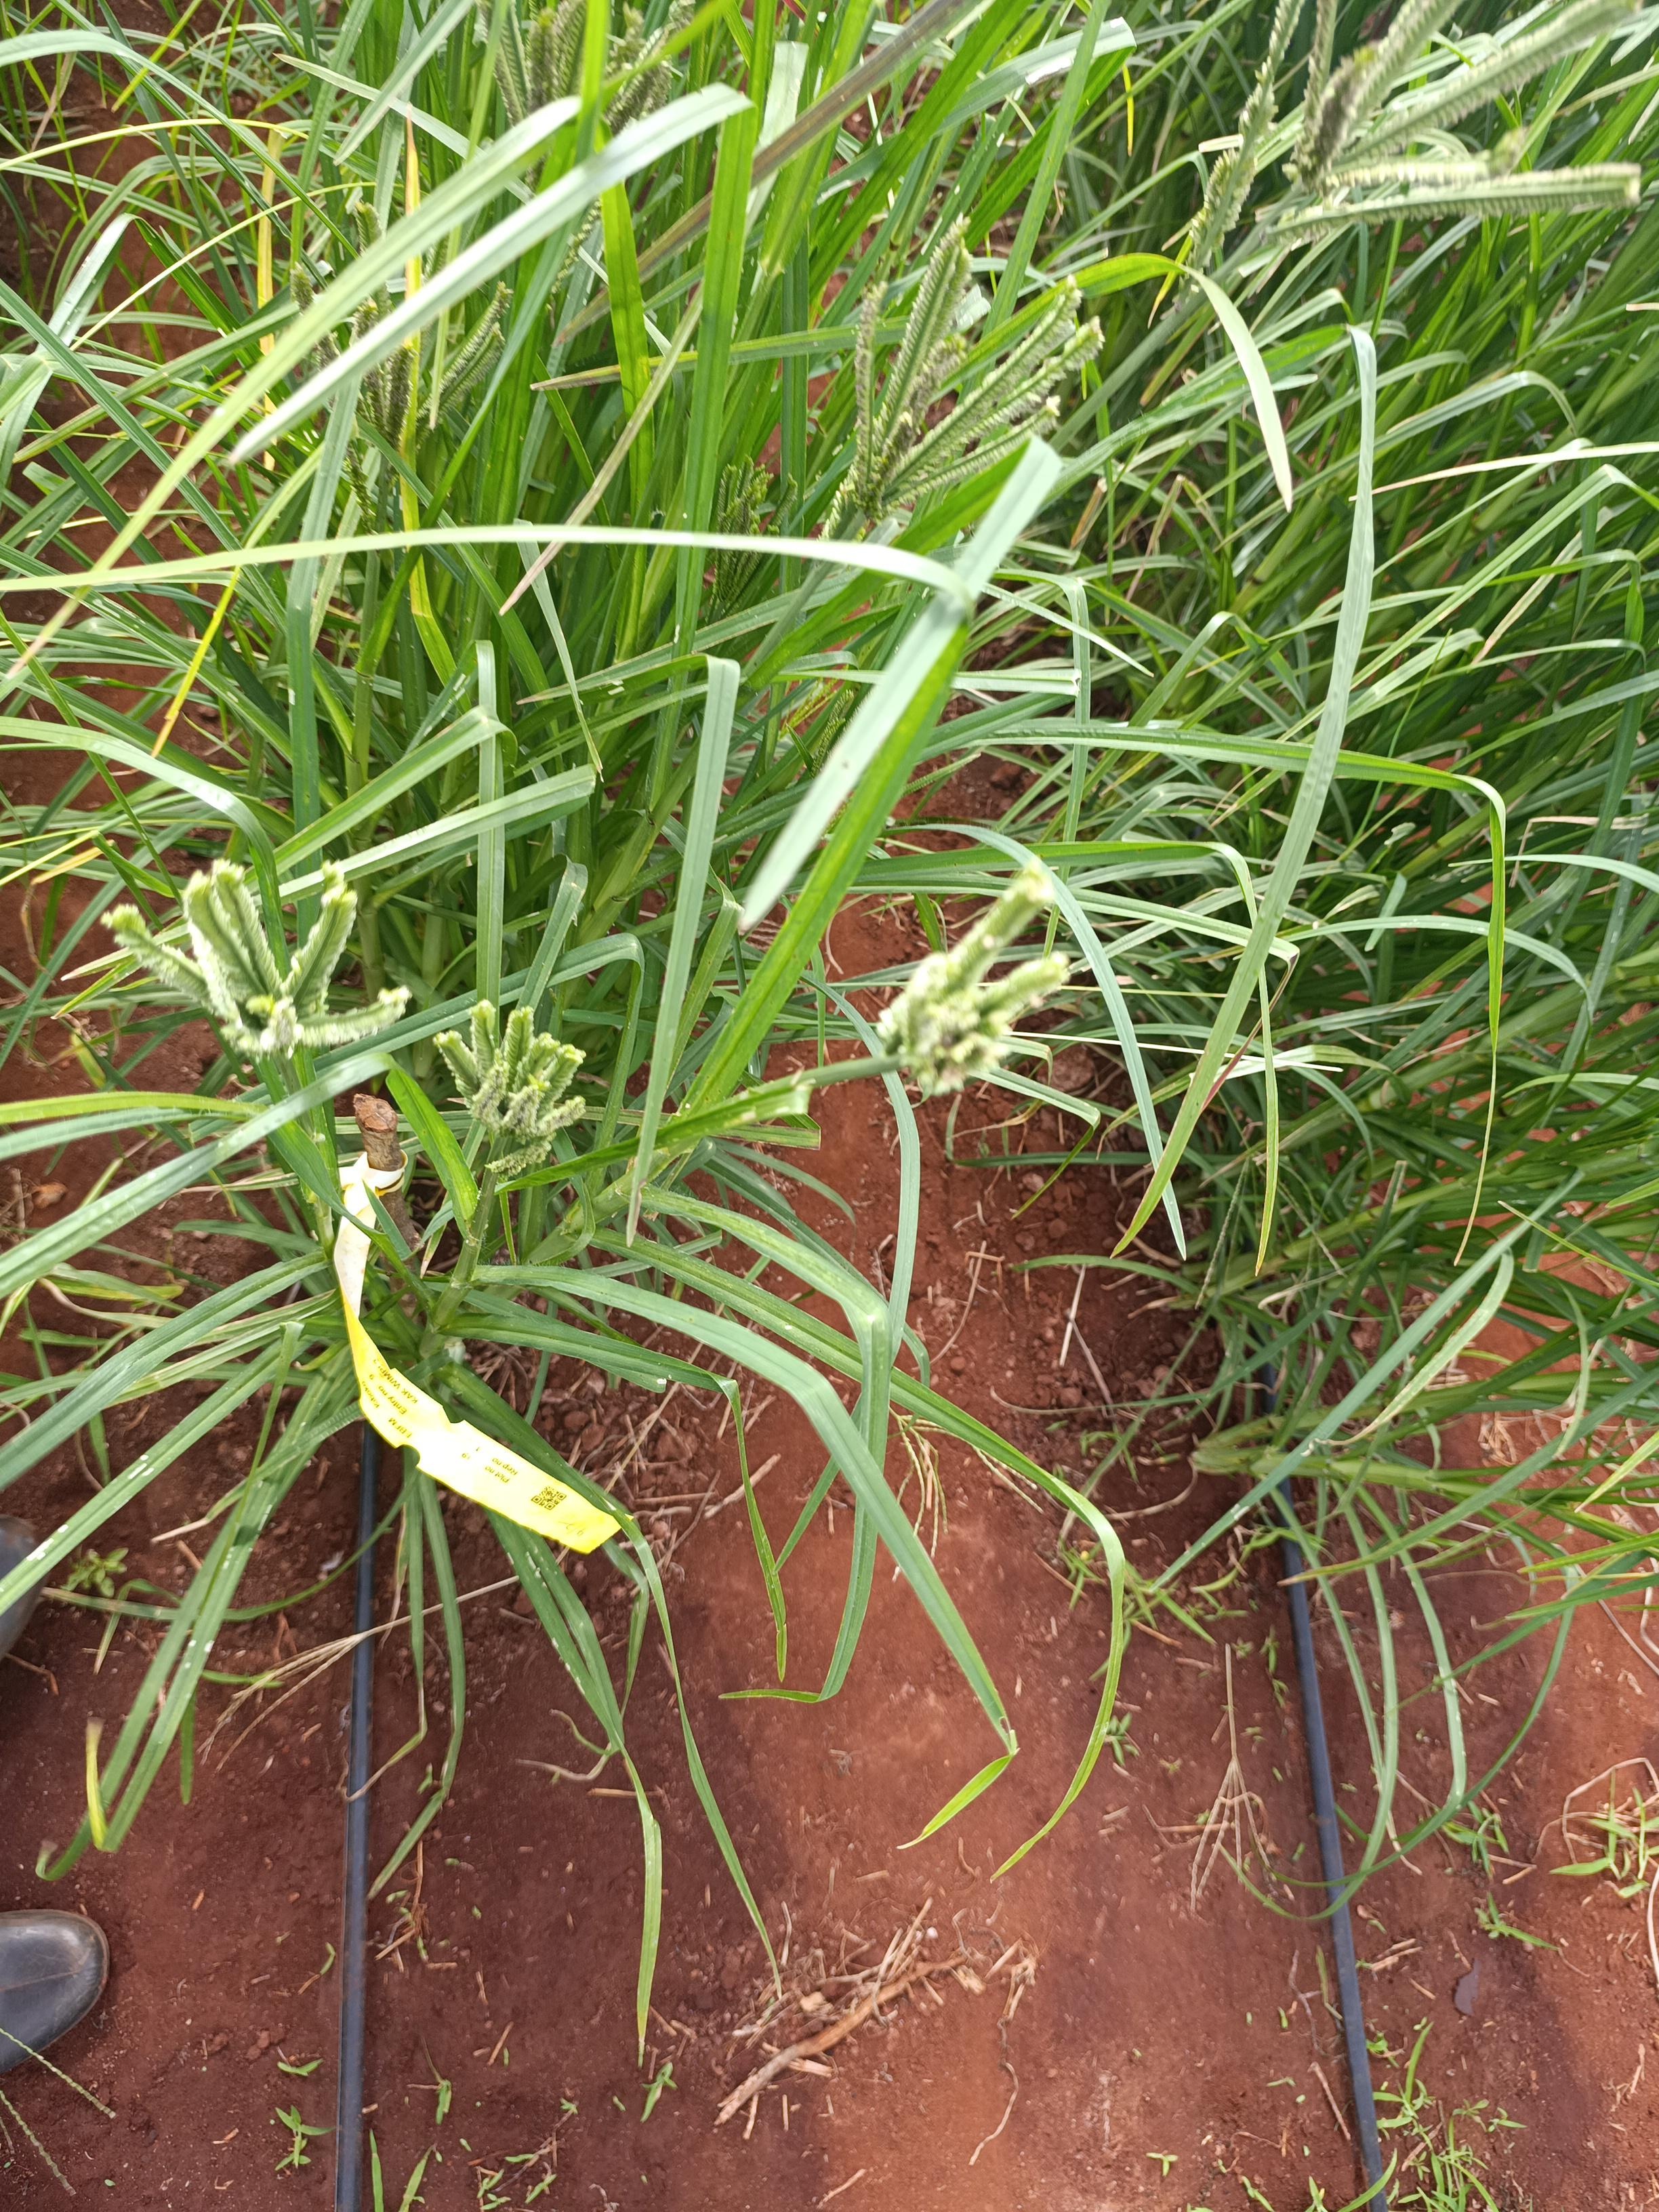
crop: finger millet
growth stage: flowering
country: Kenya
